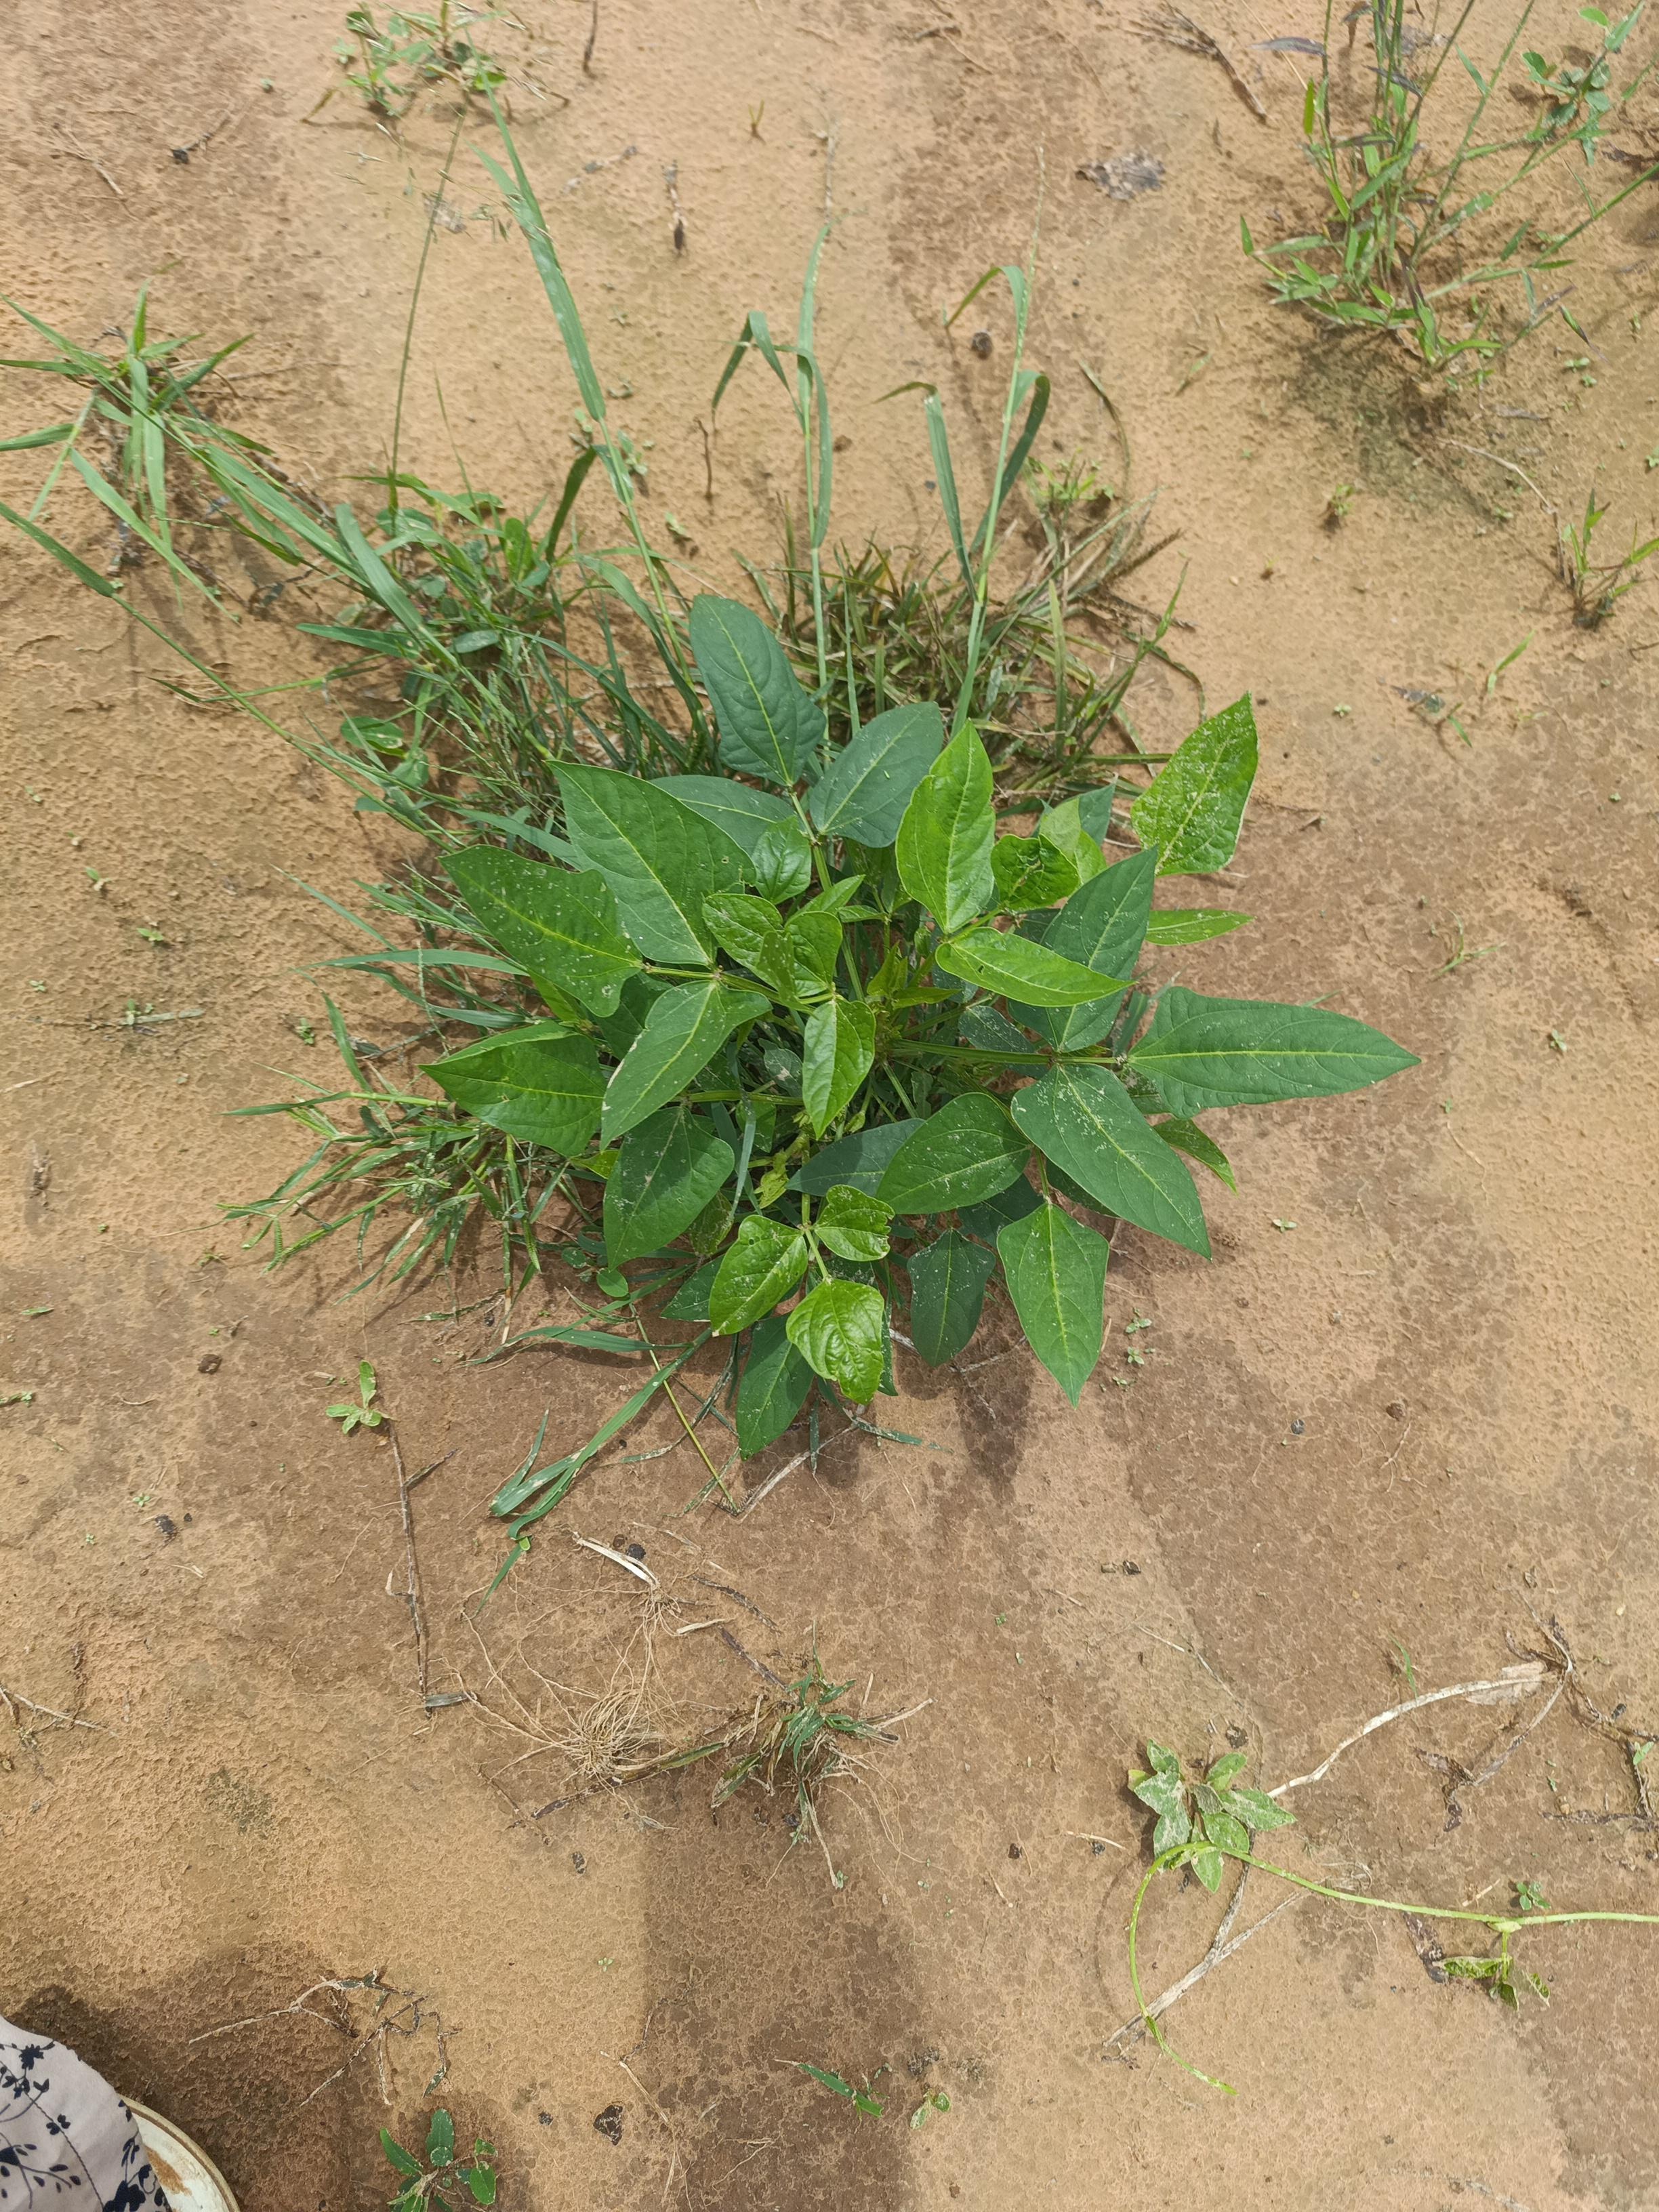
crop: cowpea
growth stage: development pod
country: Nigeria
